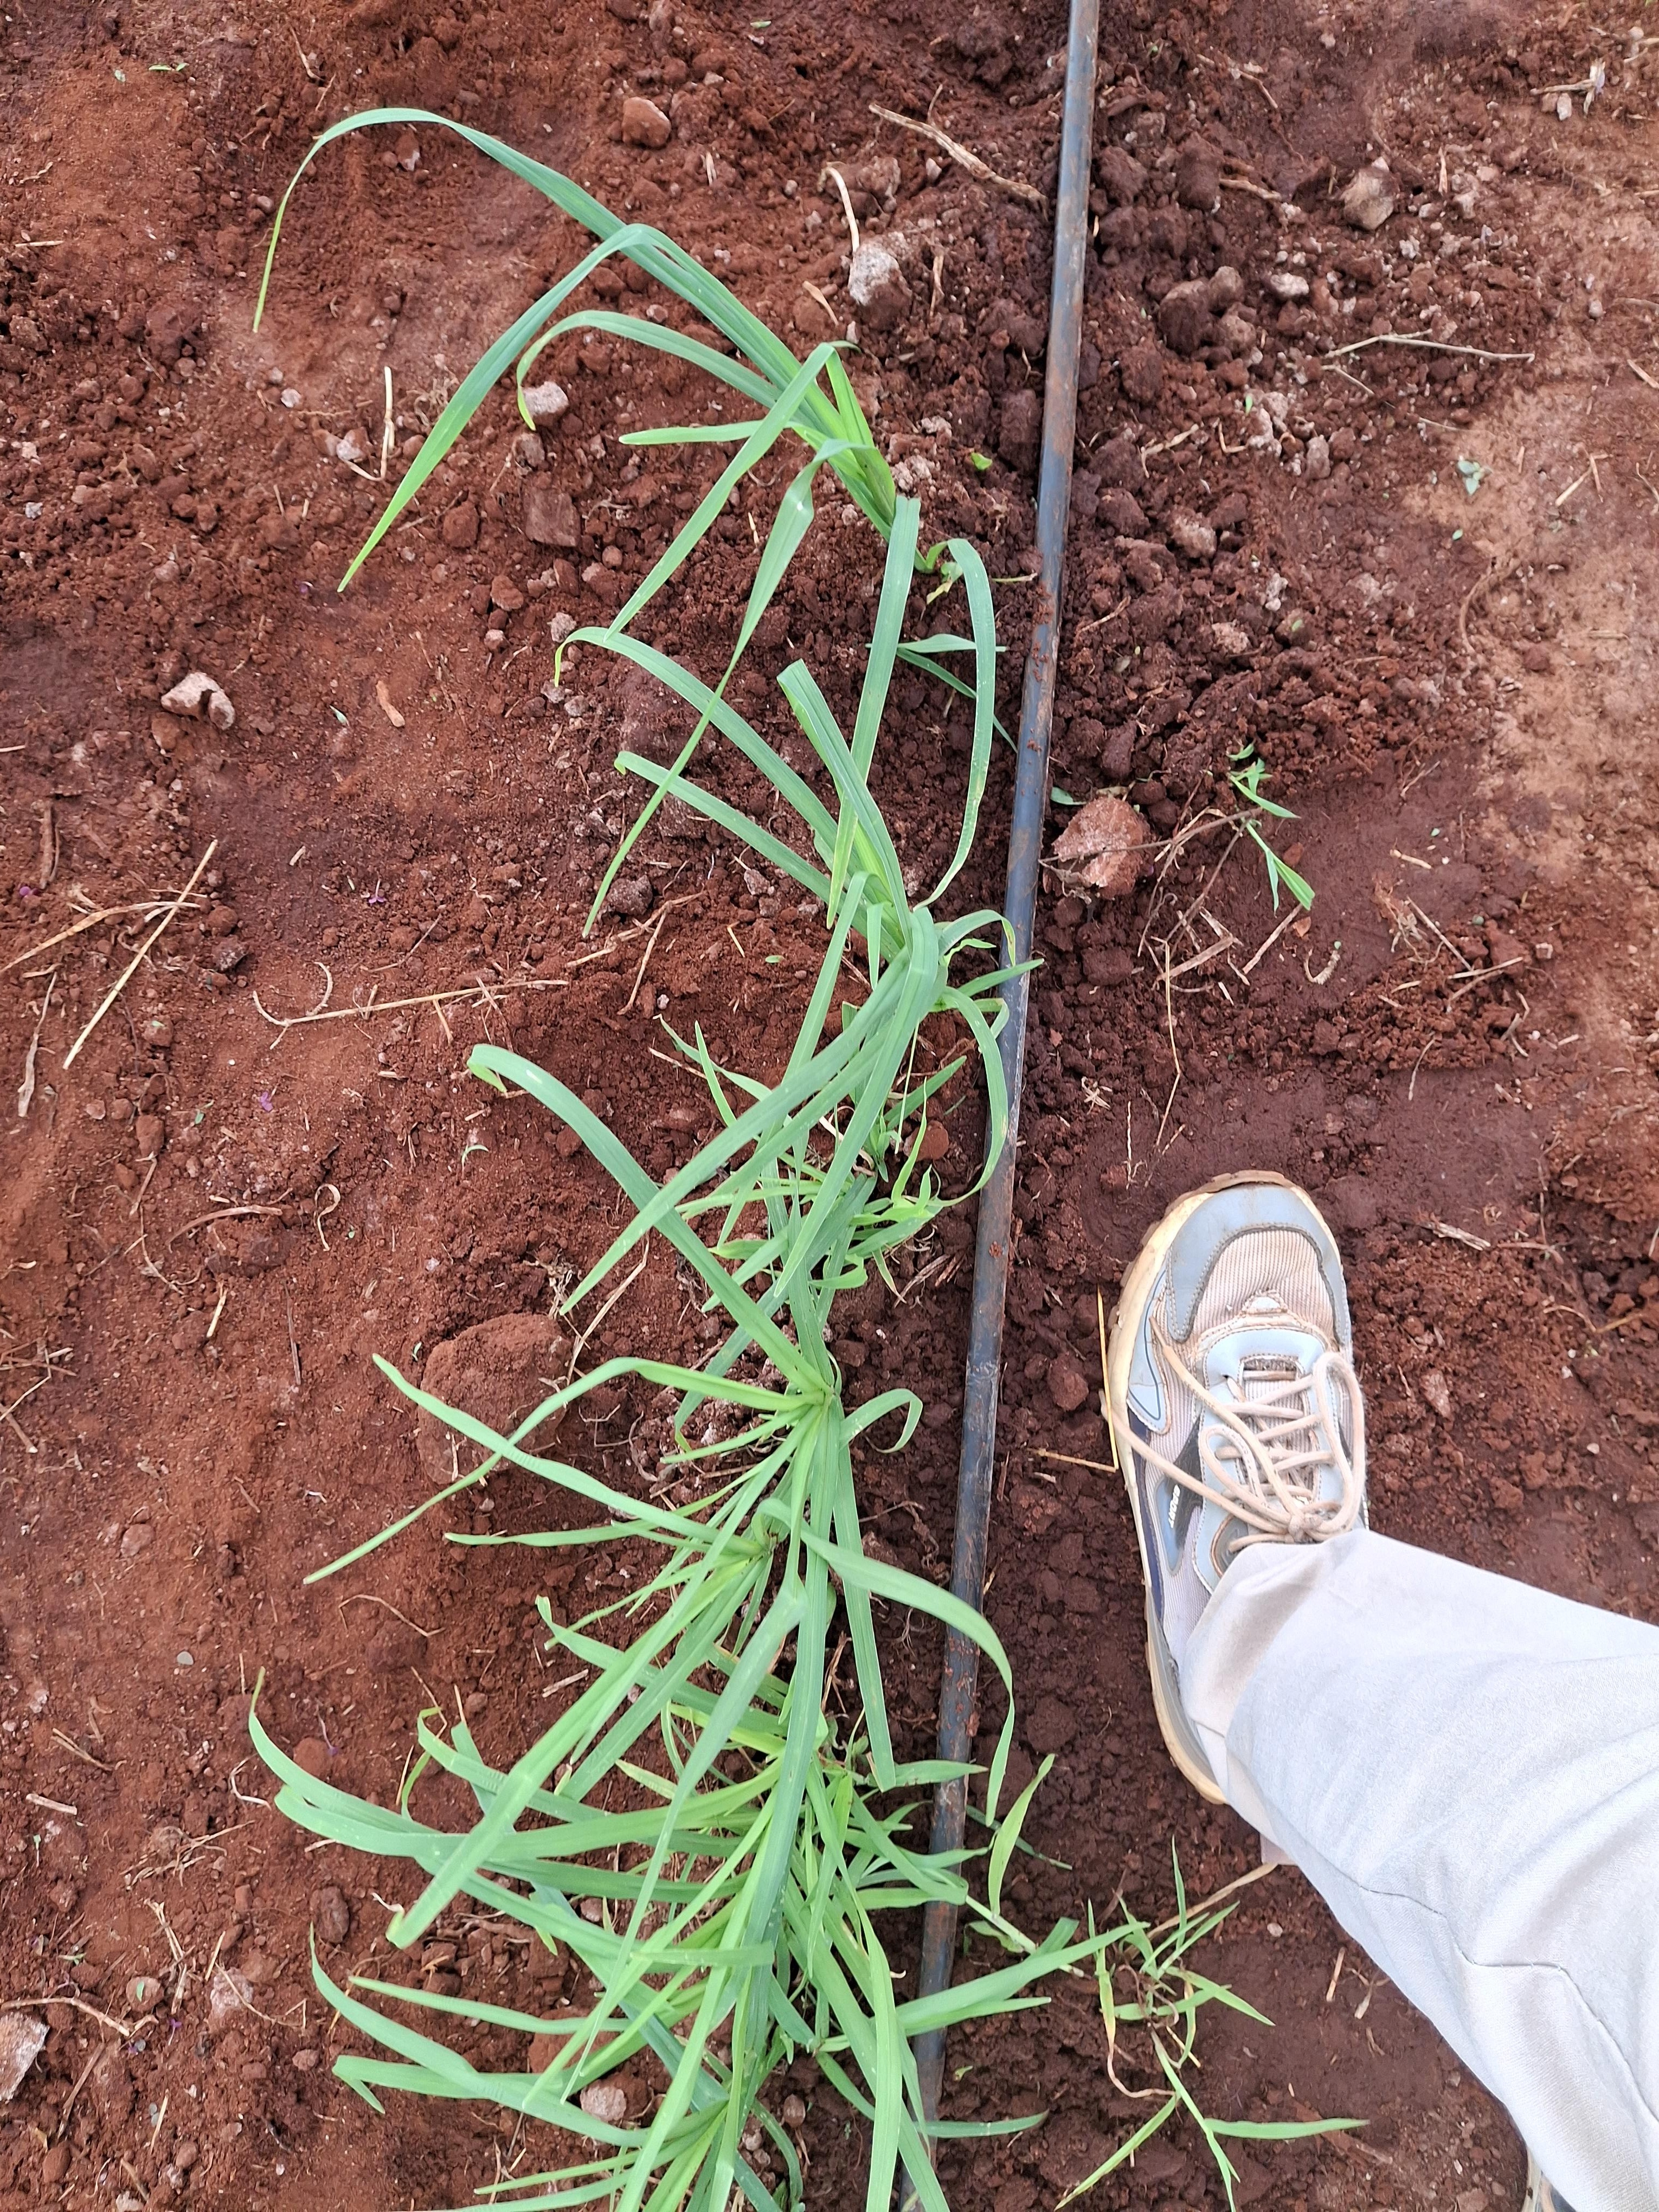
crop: finger millet
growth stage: vegetative
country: Kenya
